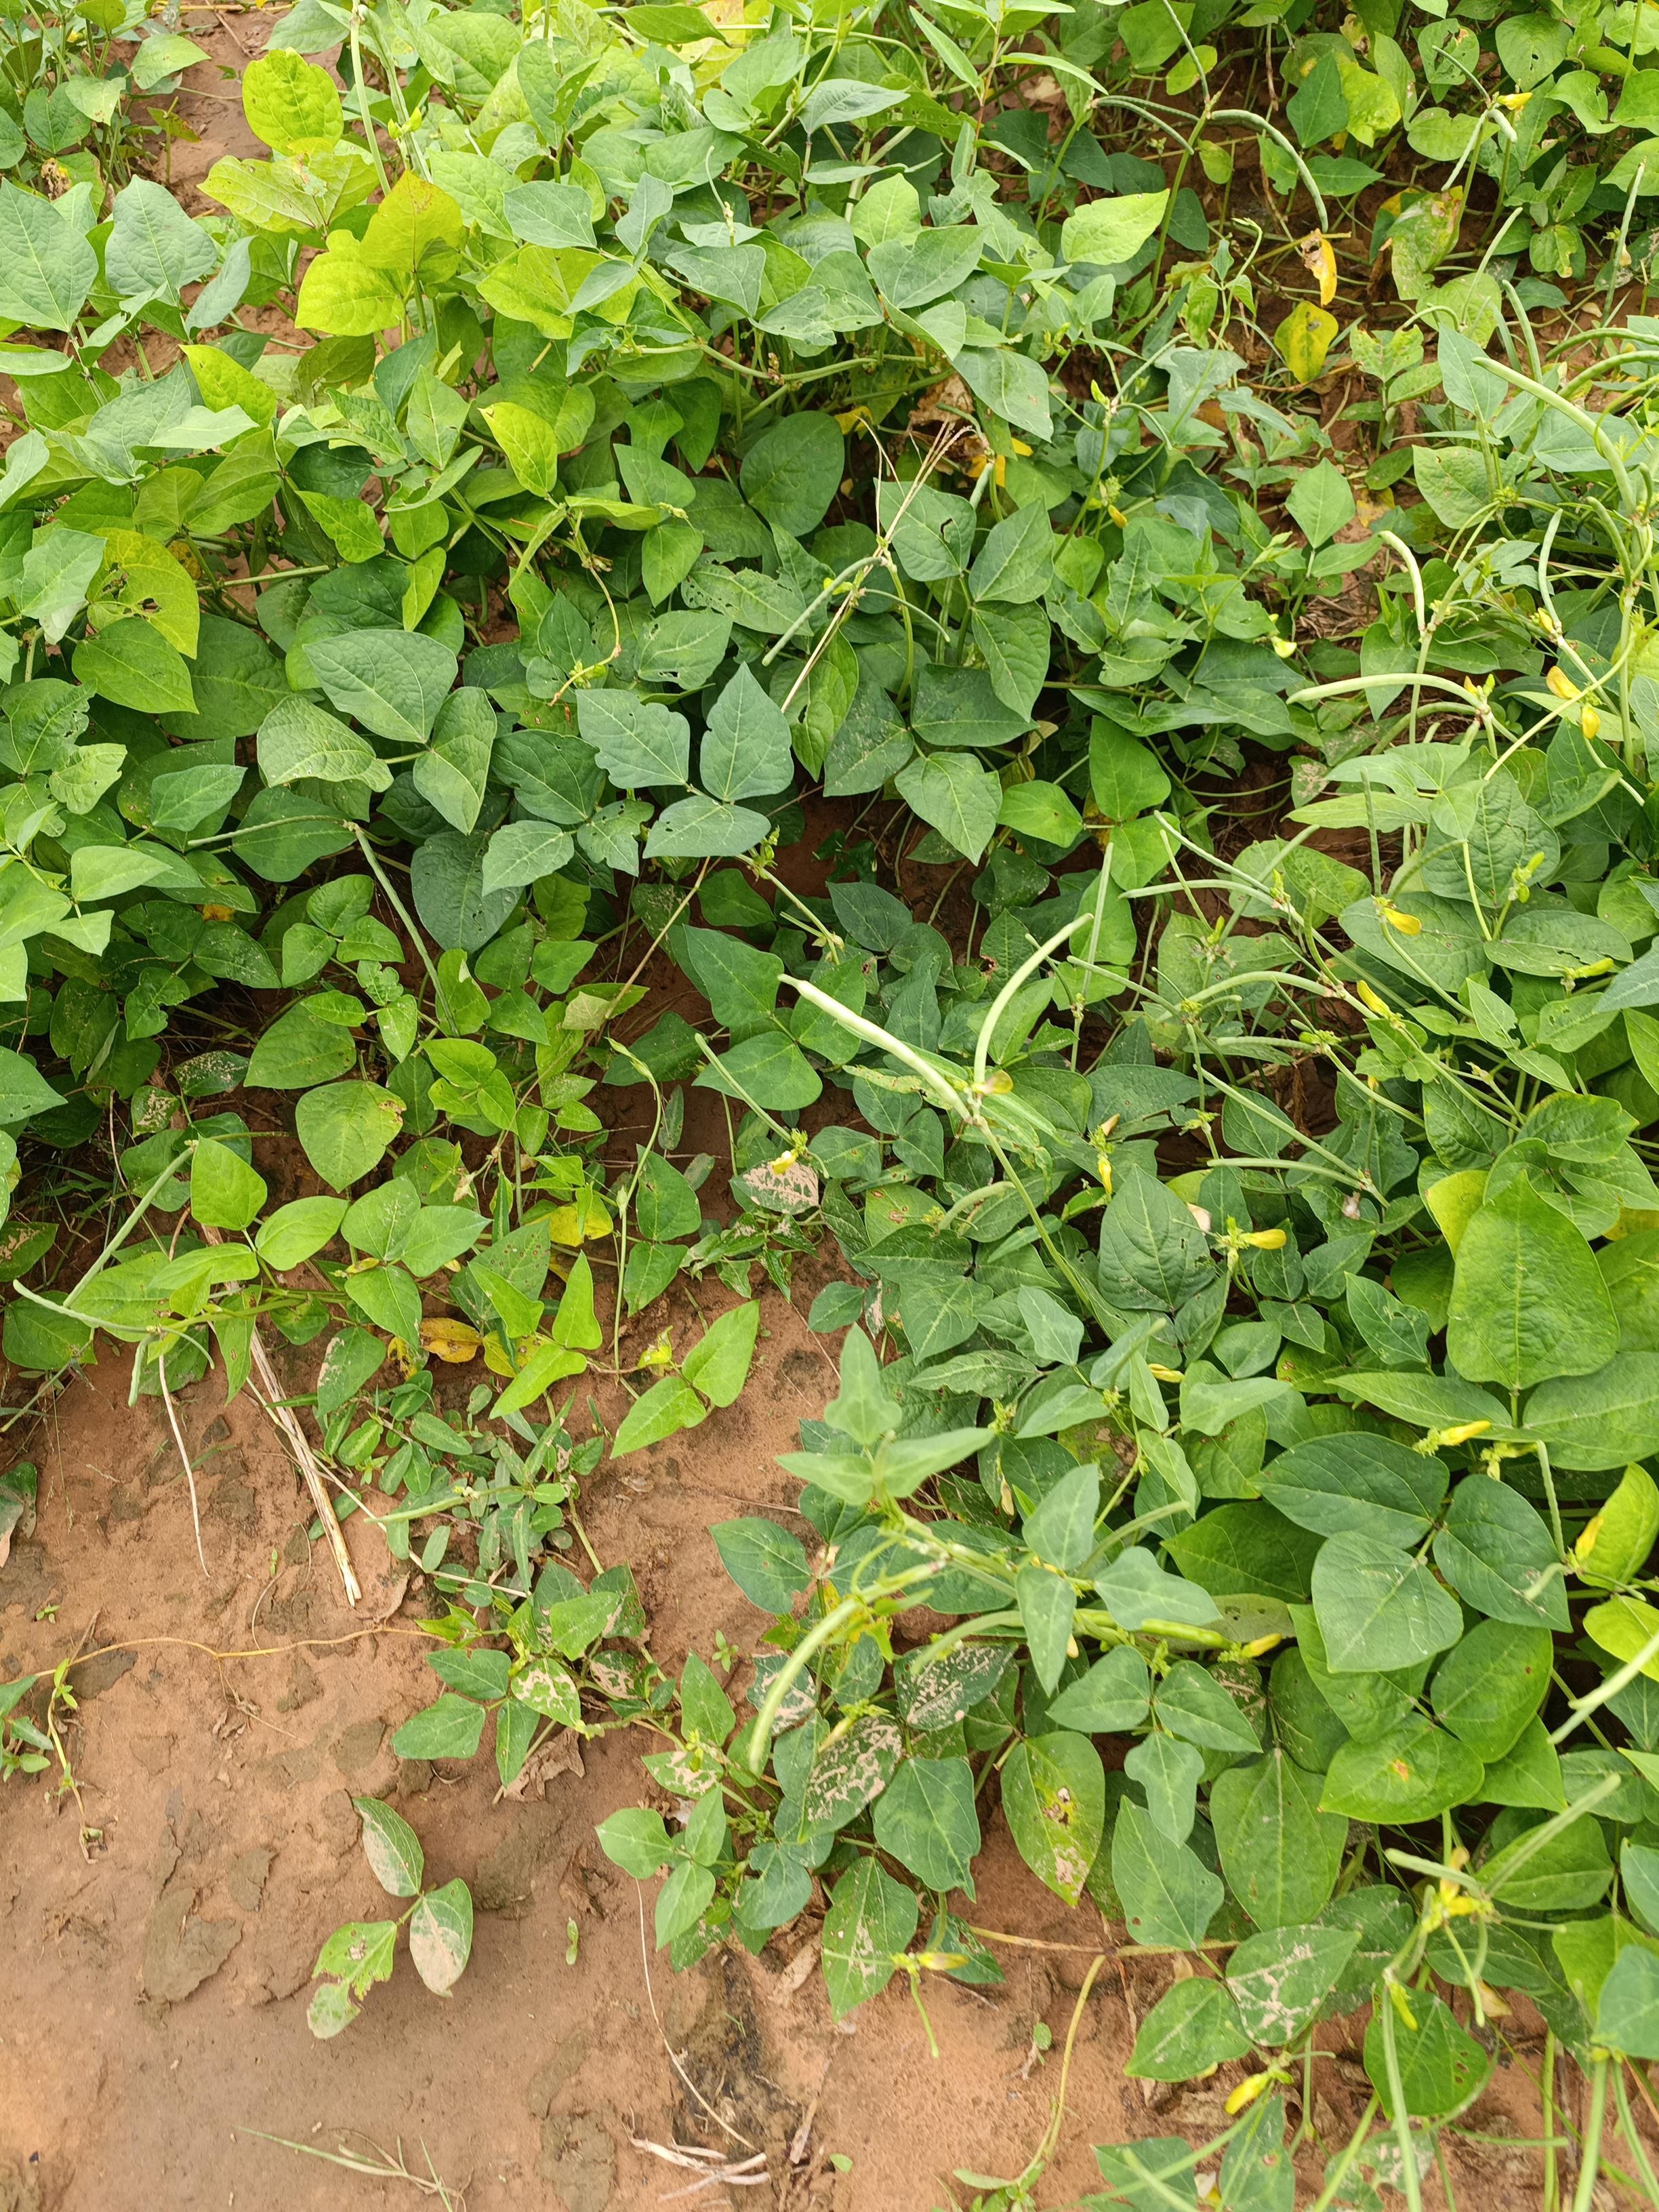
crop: cowpea
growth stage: development pod
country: Nigeria
